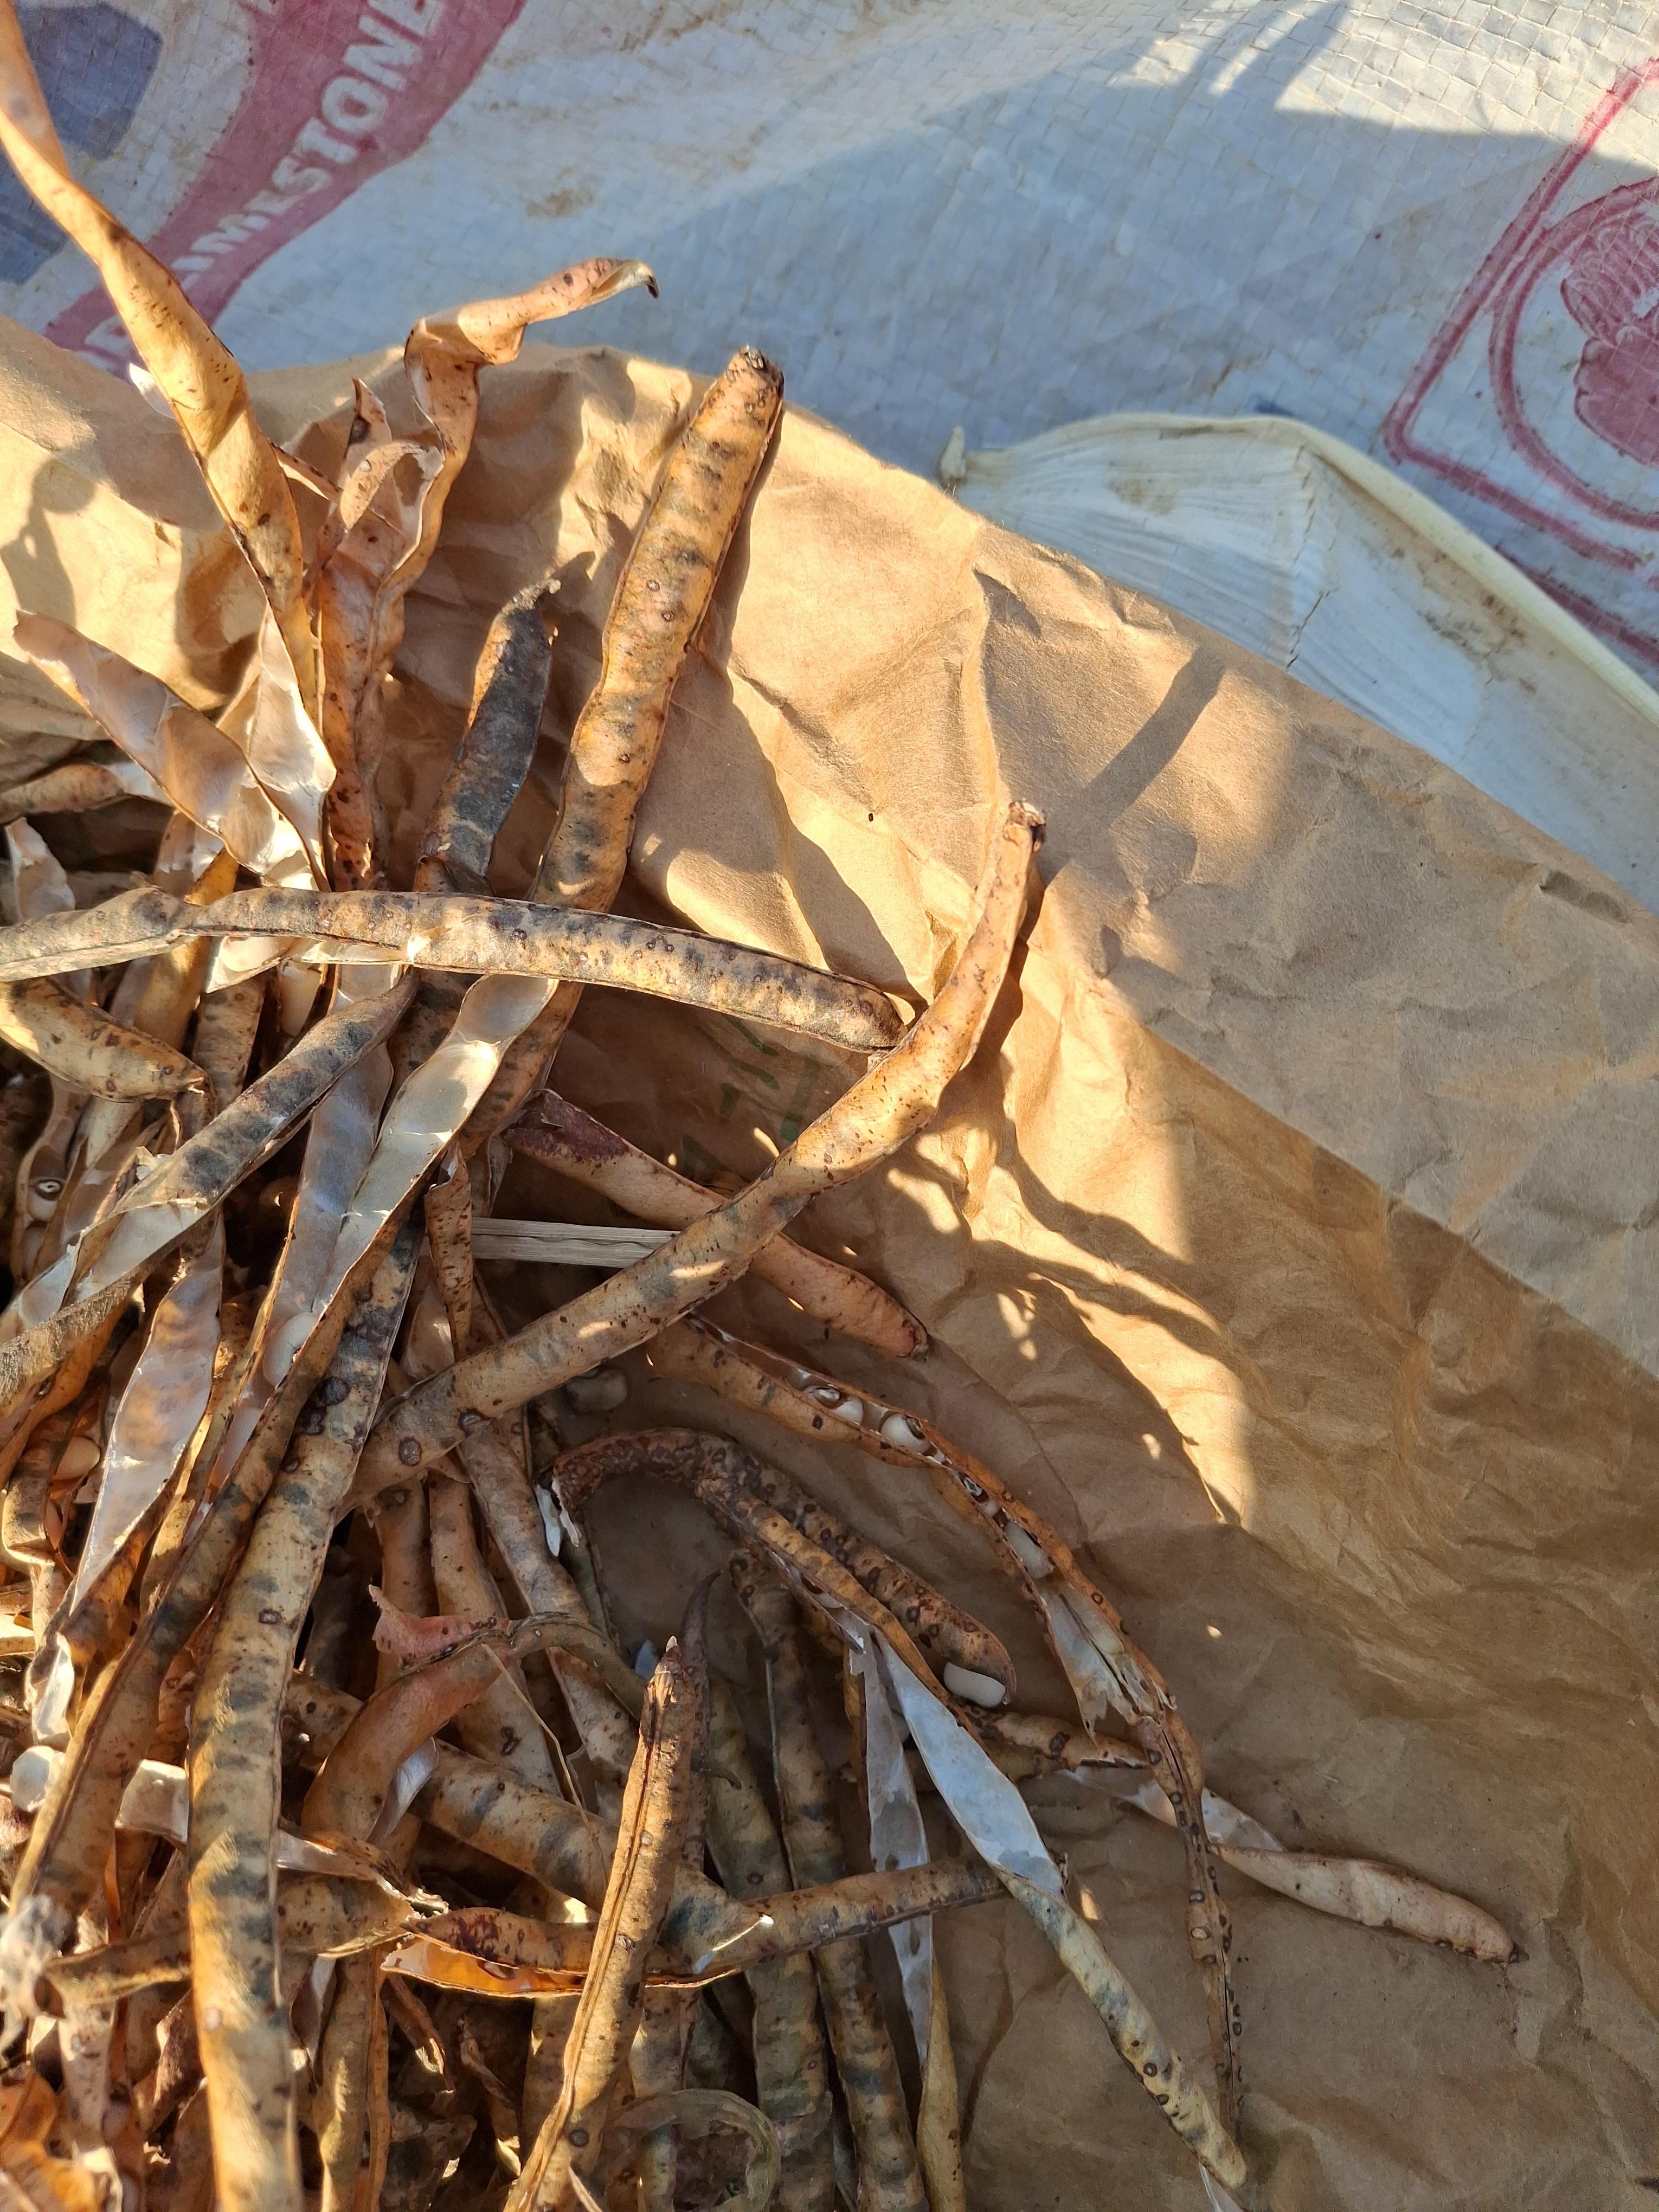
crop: cowpea
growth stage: harvest
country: Nigeria
